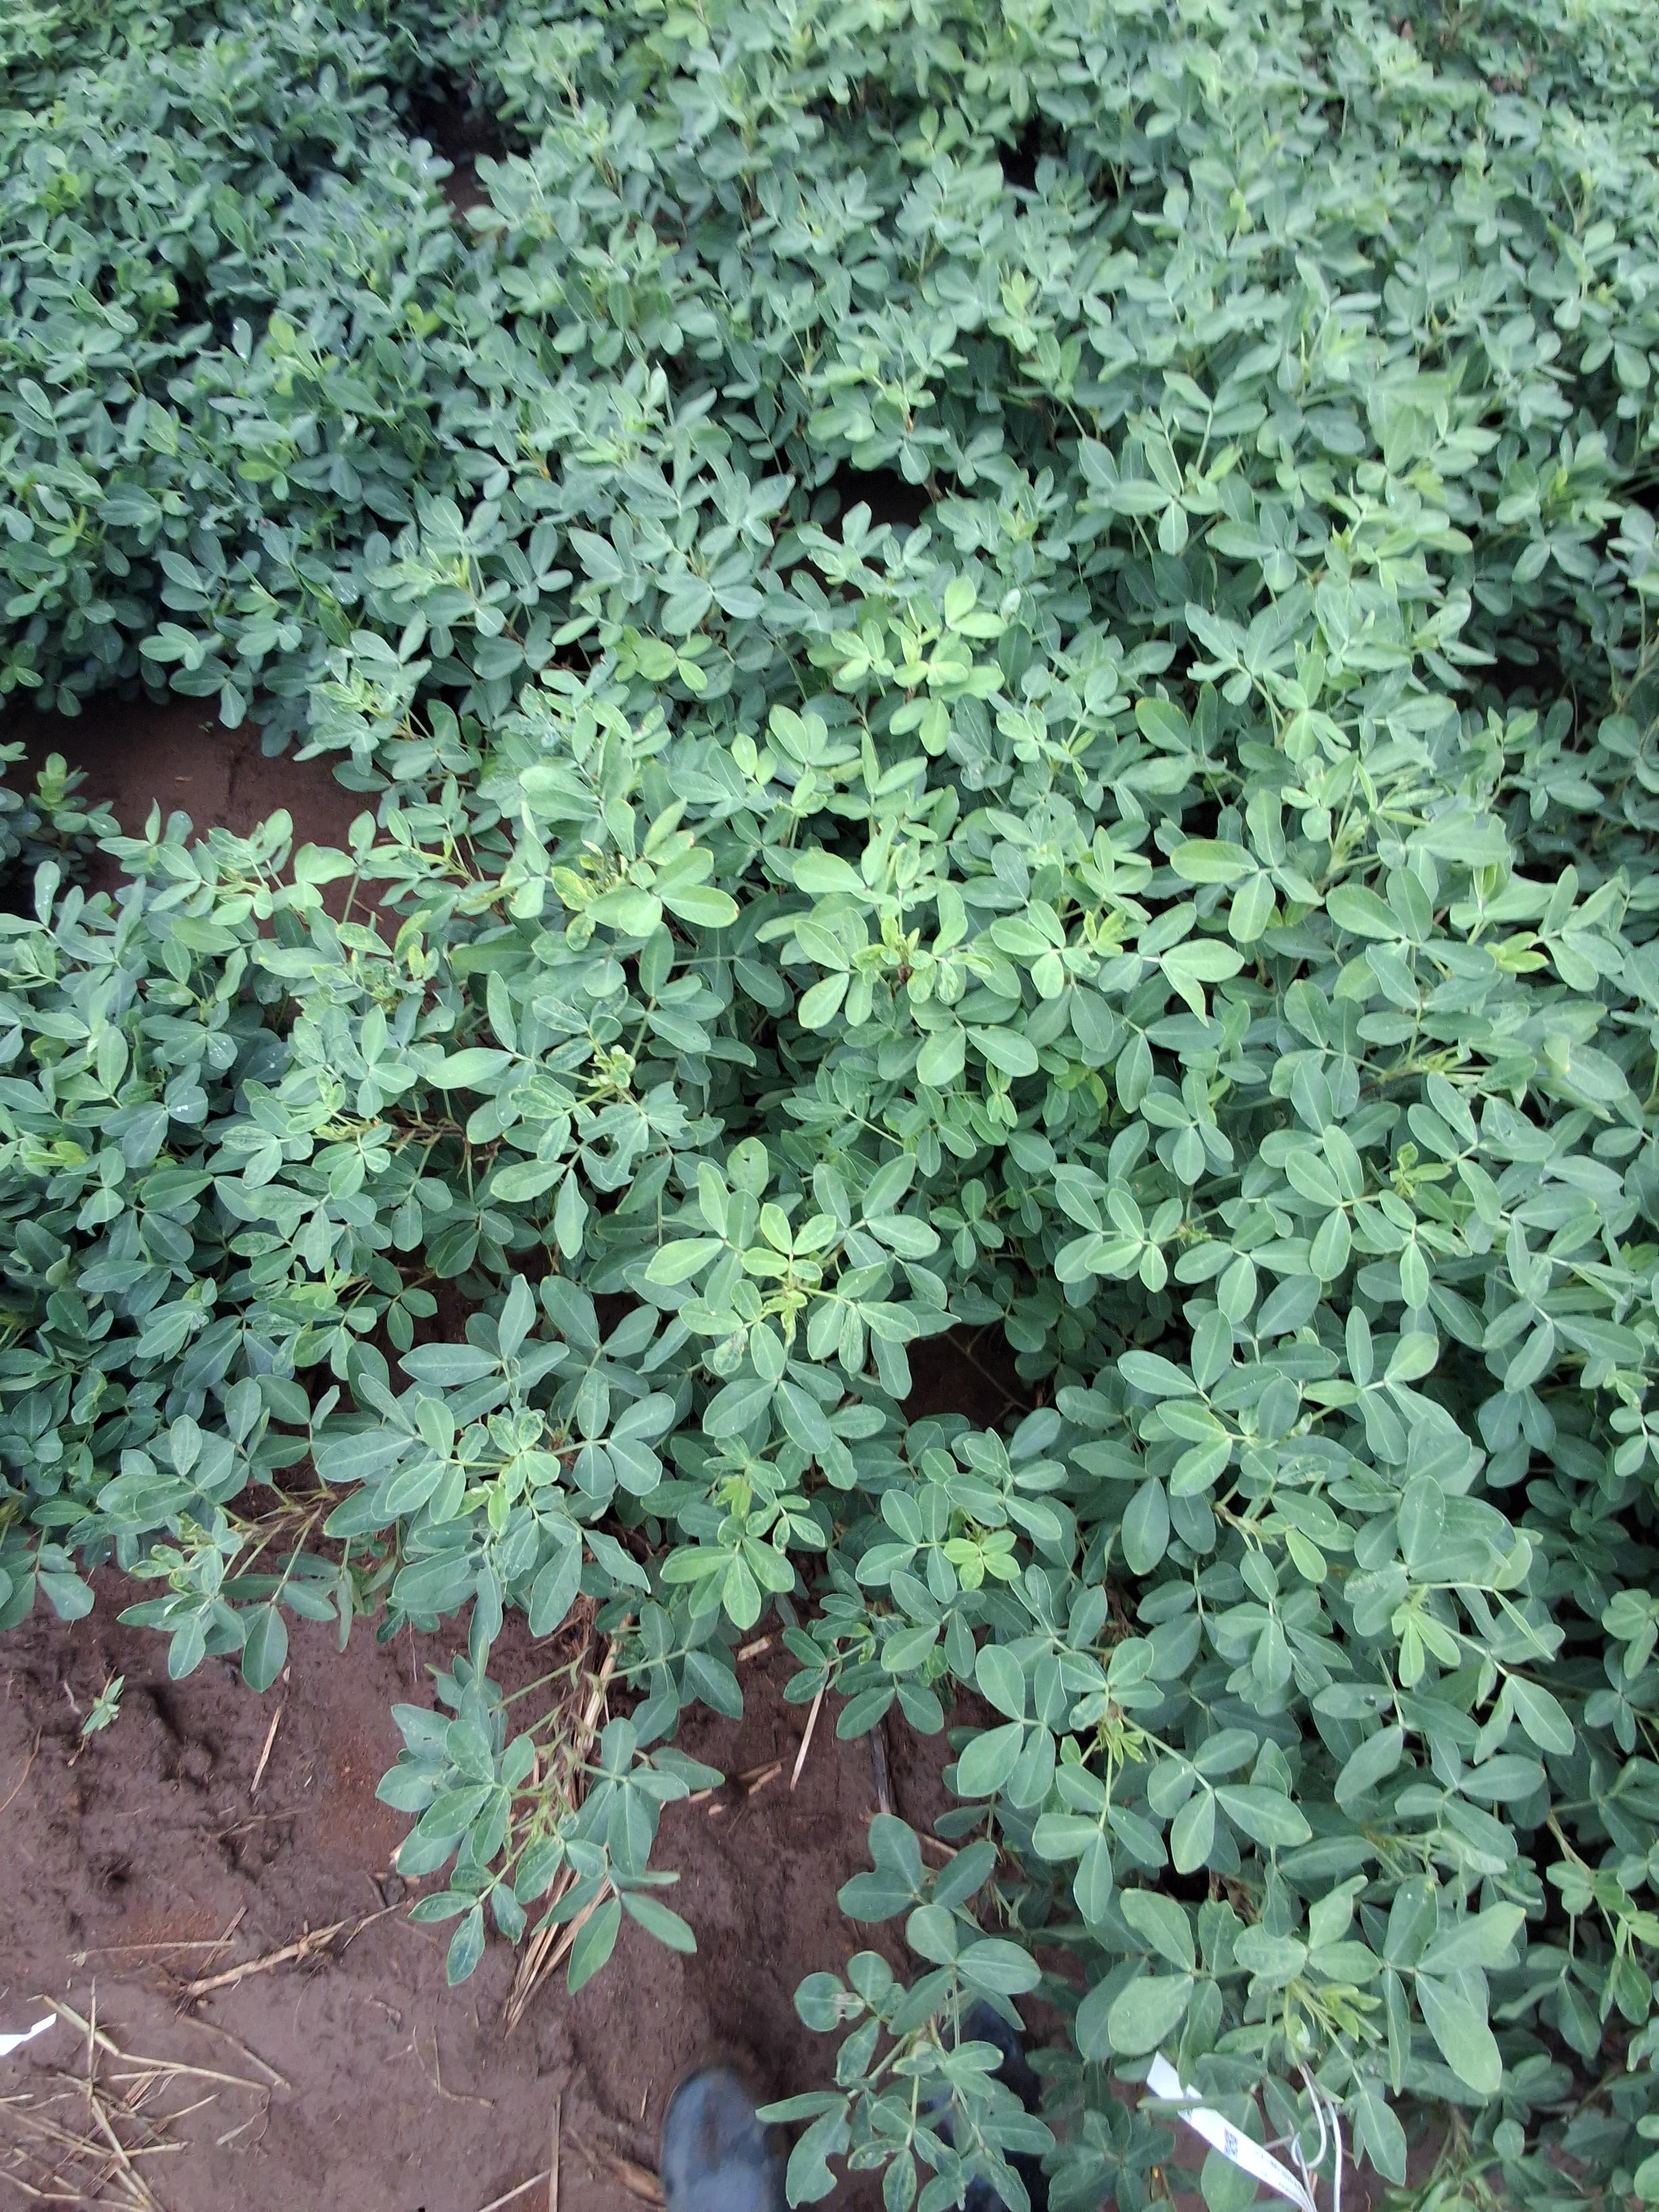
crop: groundnut
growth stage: pegging
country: Kenya
